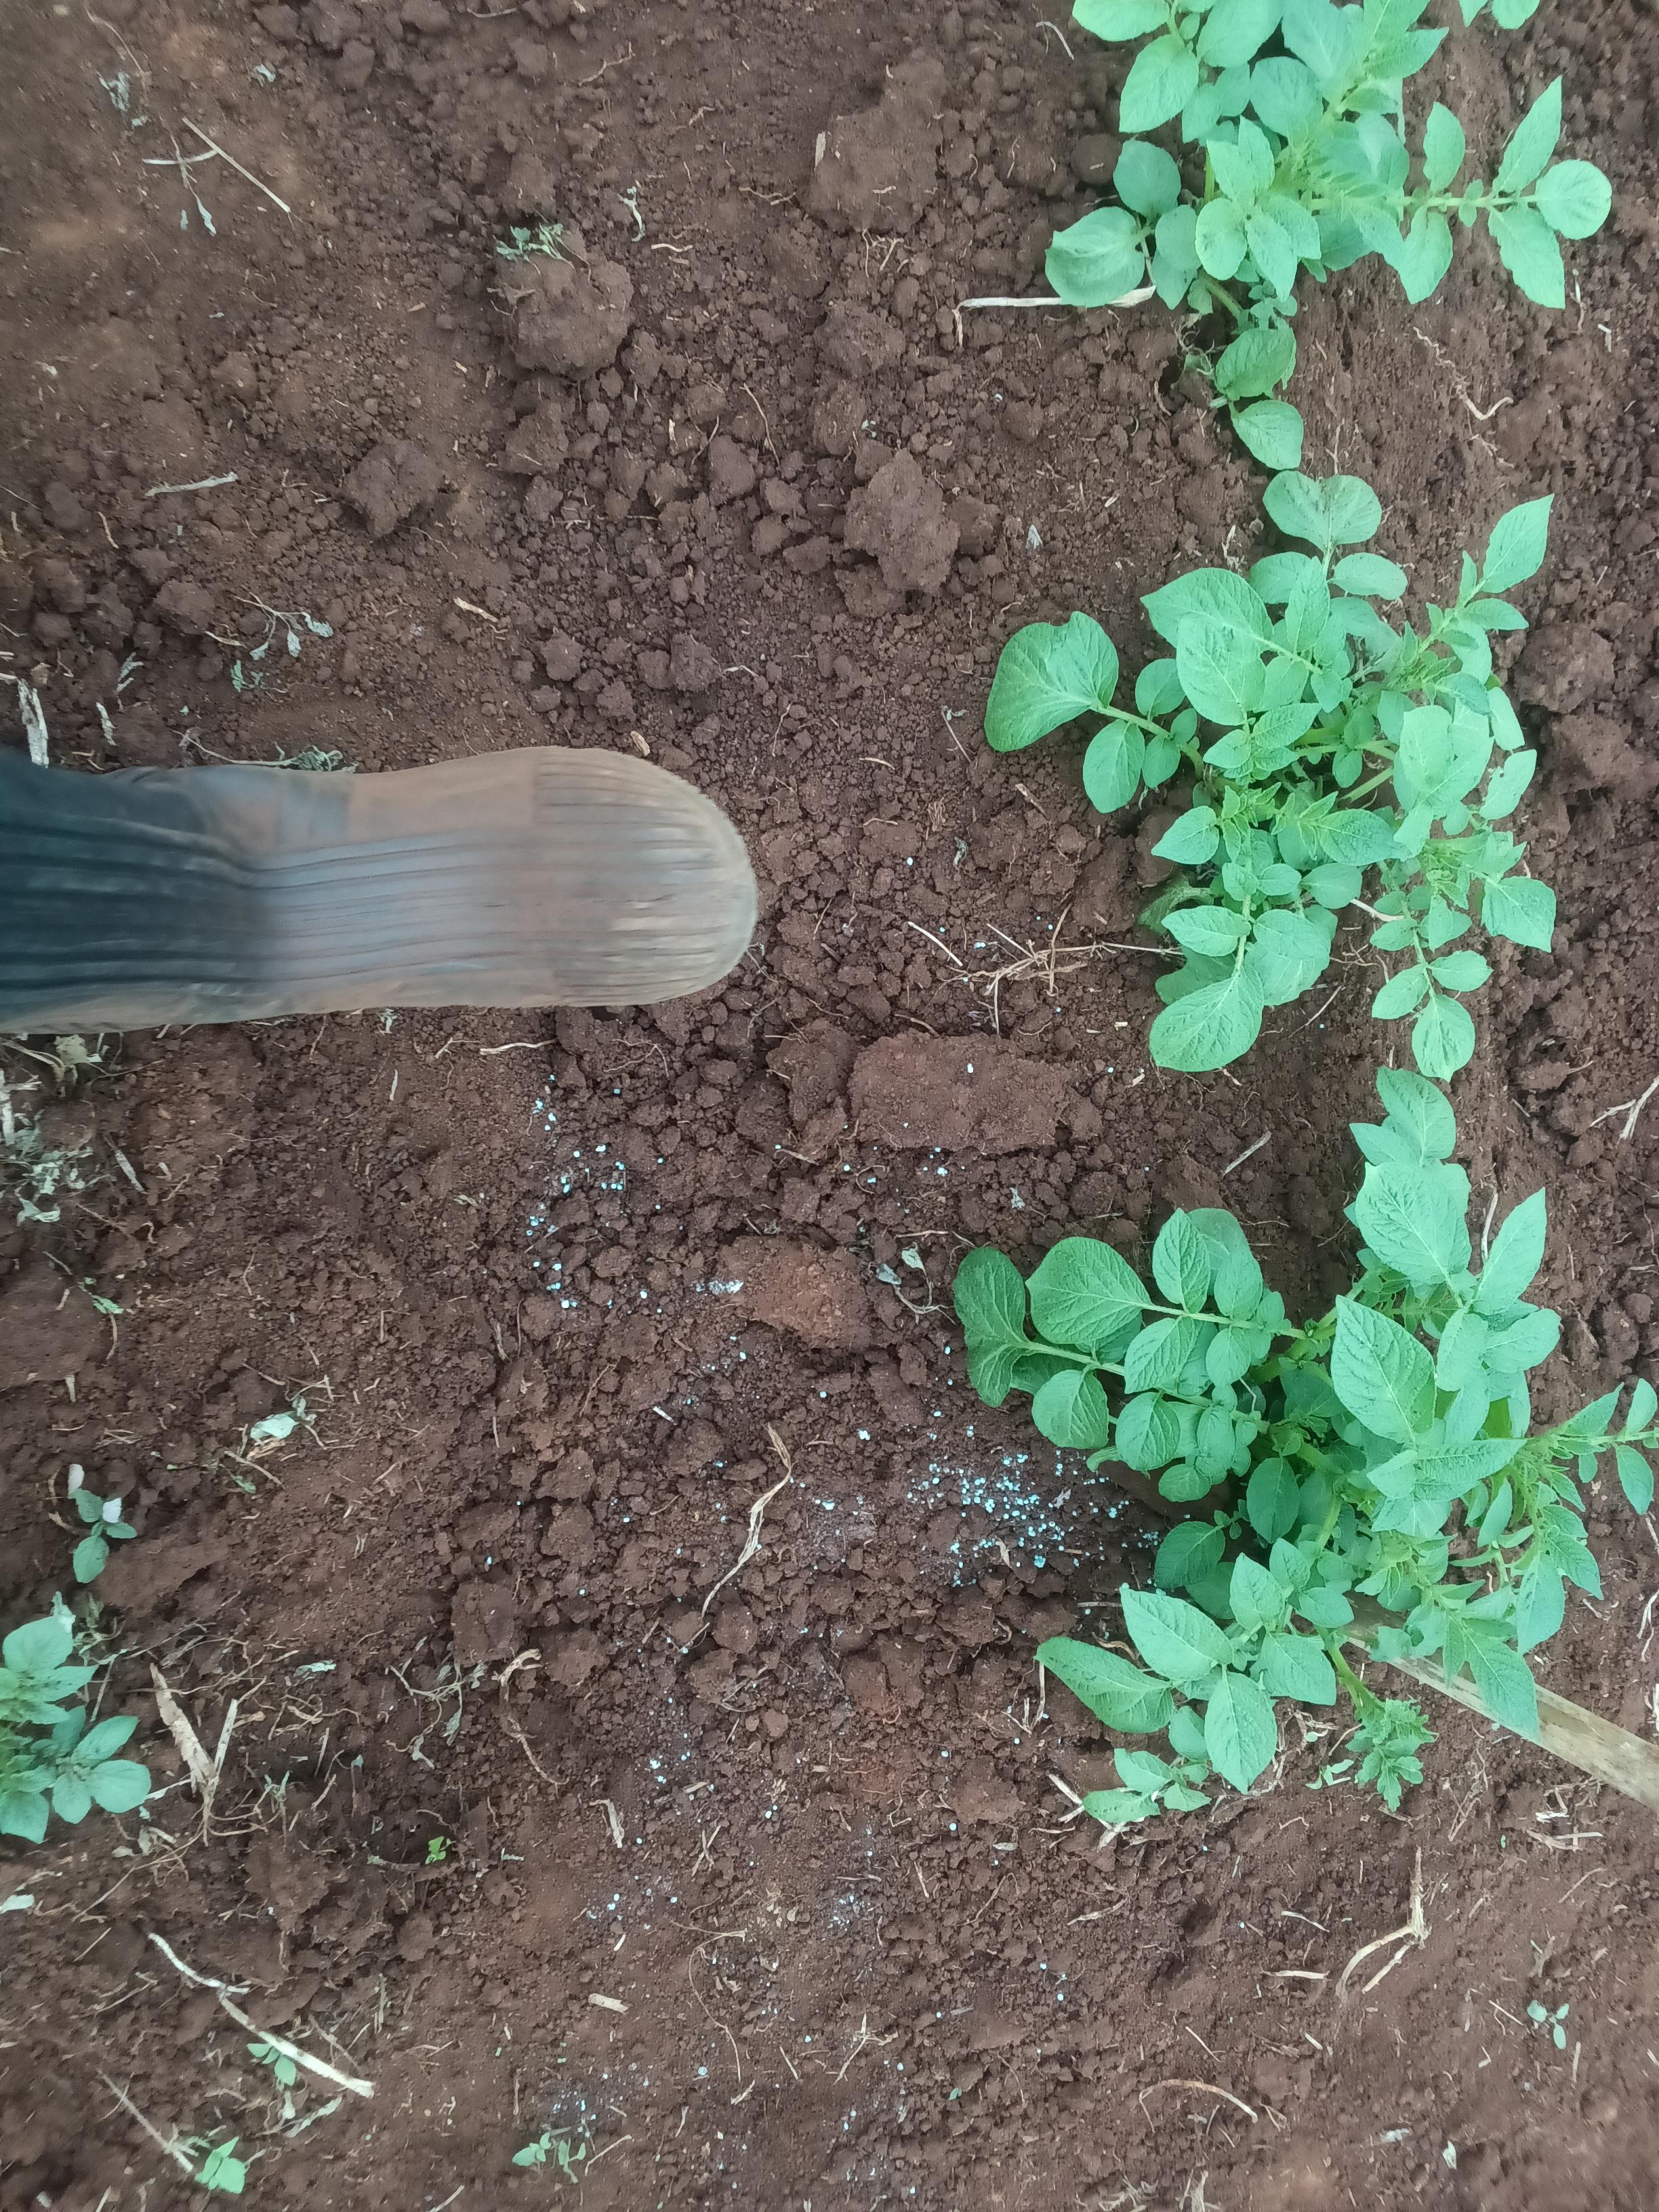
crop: potato
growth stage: emergence
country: Kenya
